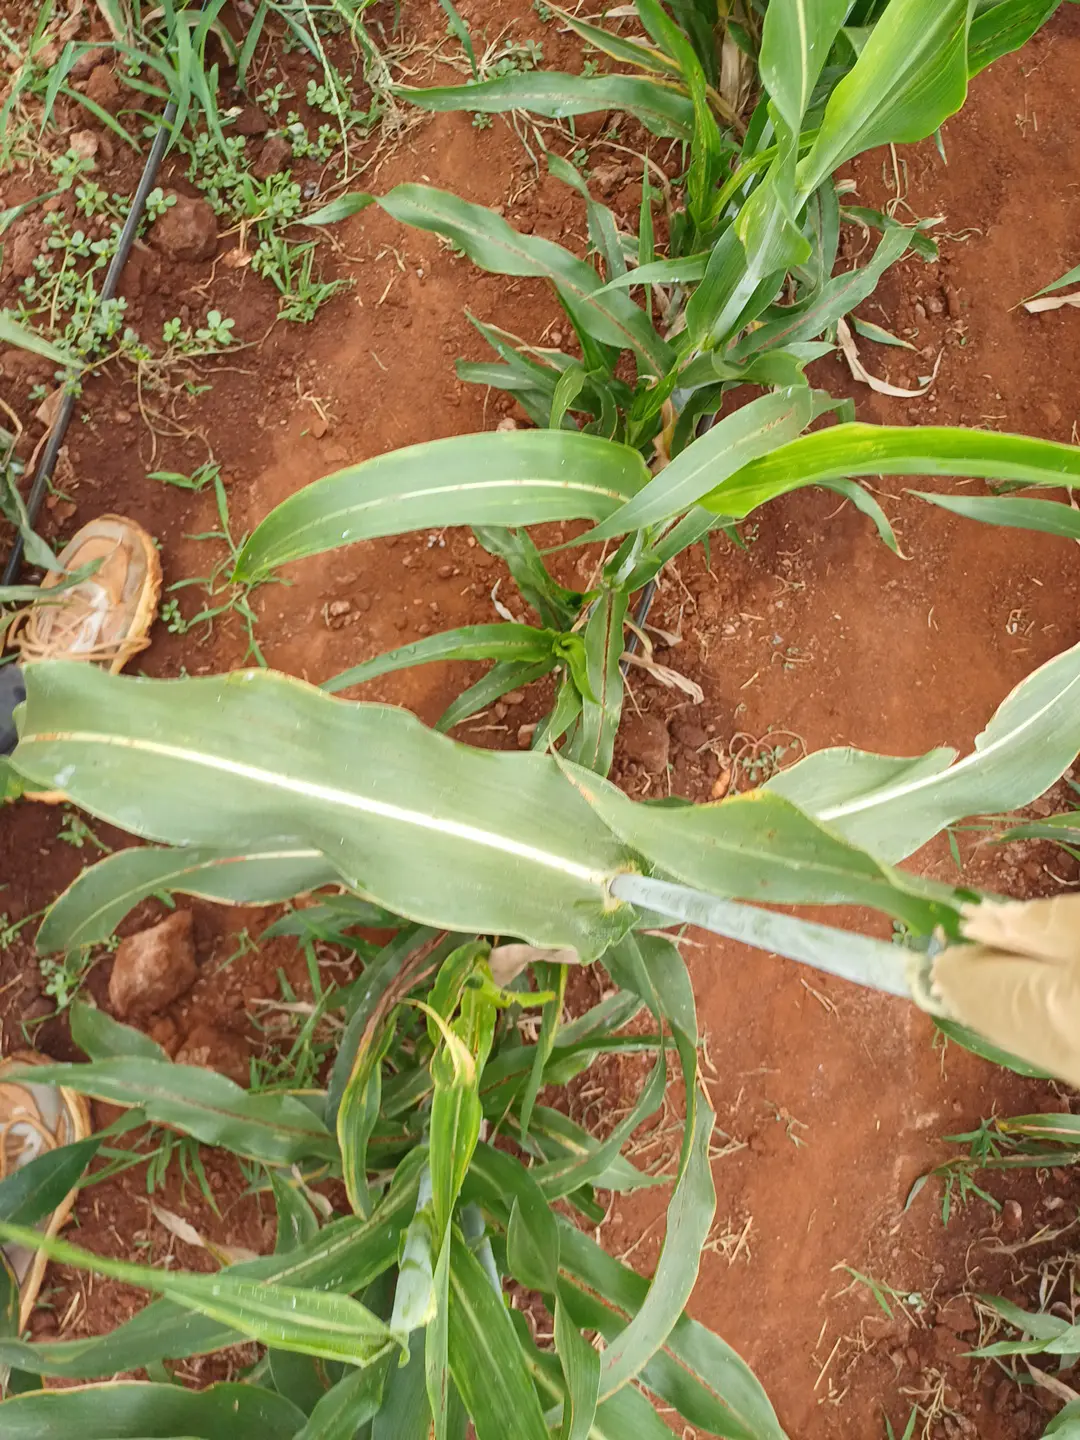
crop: sorghum
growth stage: heading tuber
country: Kenya
